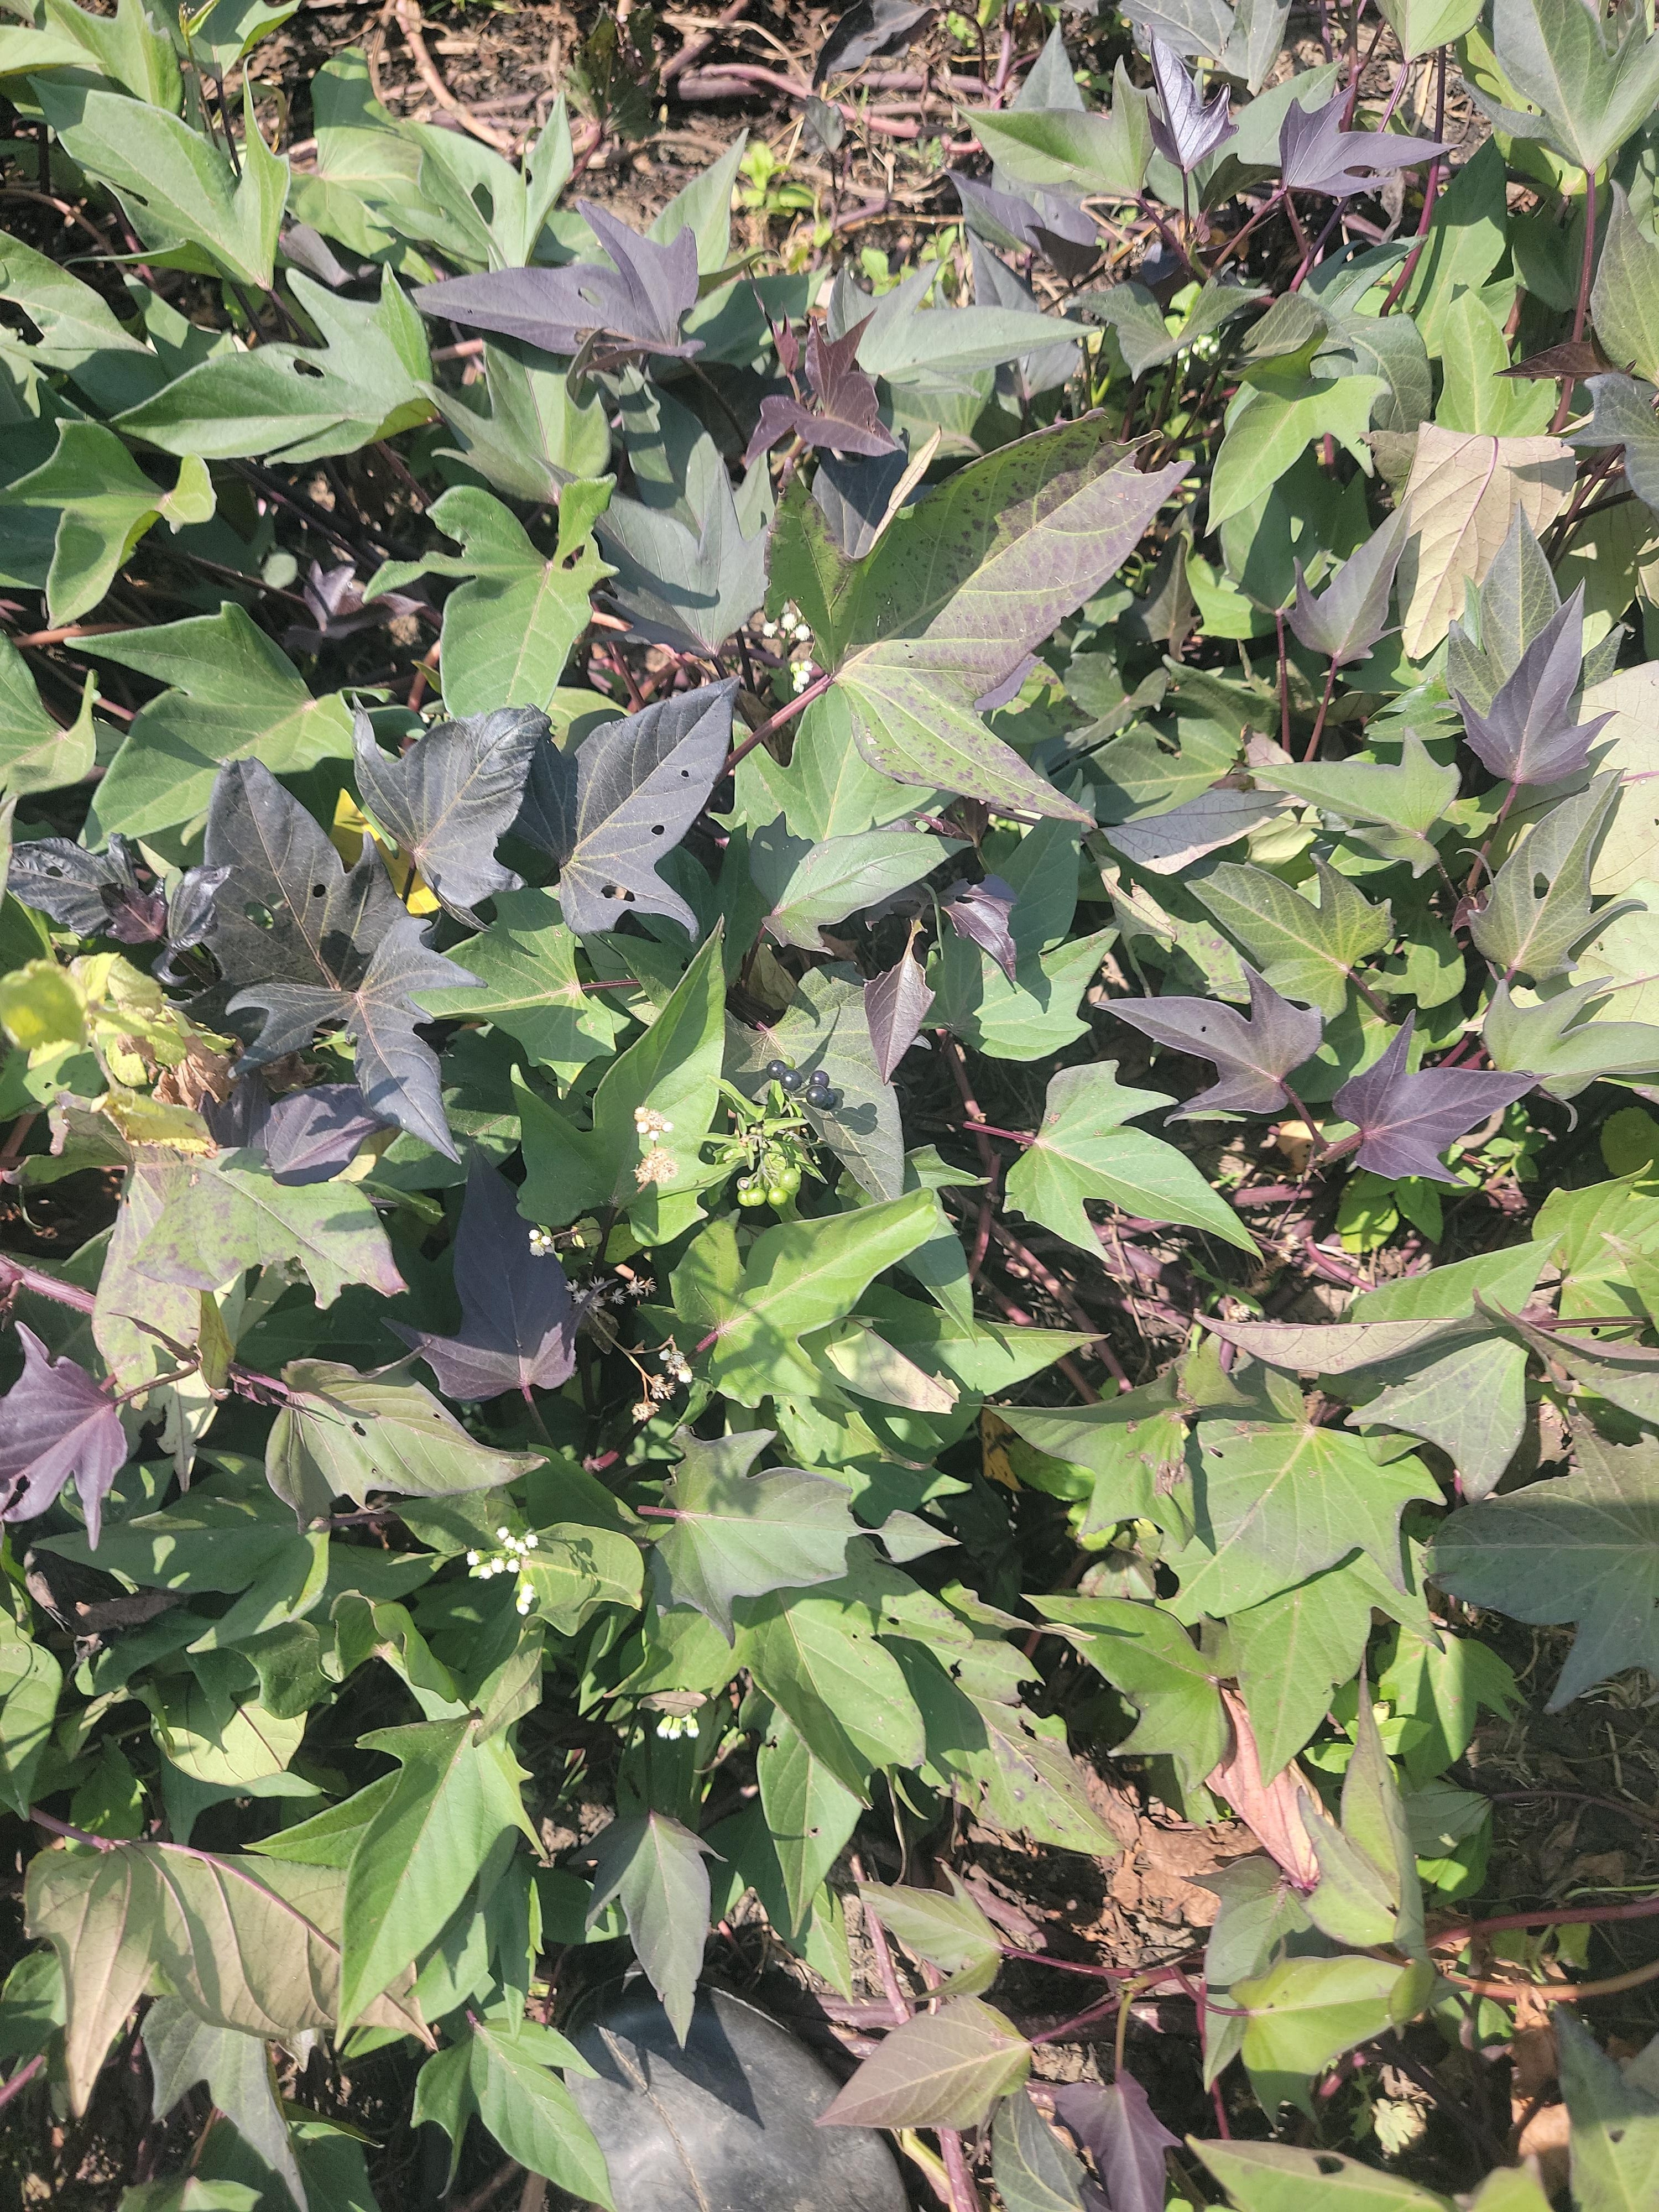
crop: sweet potato
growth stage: flowering
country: Tanzania
